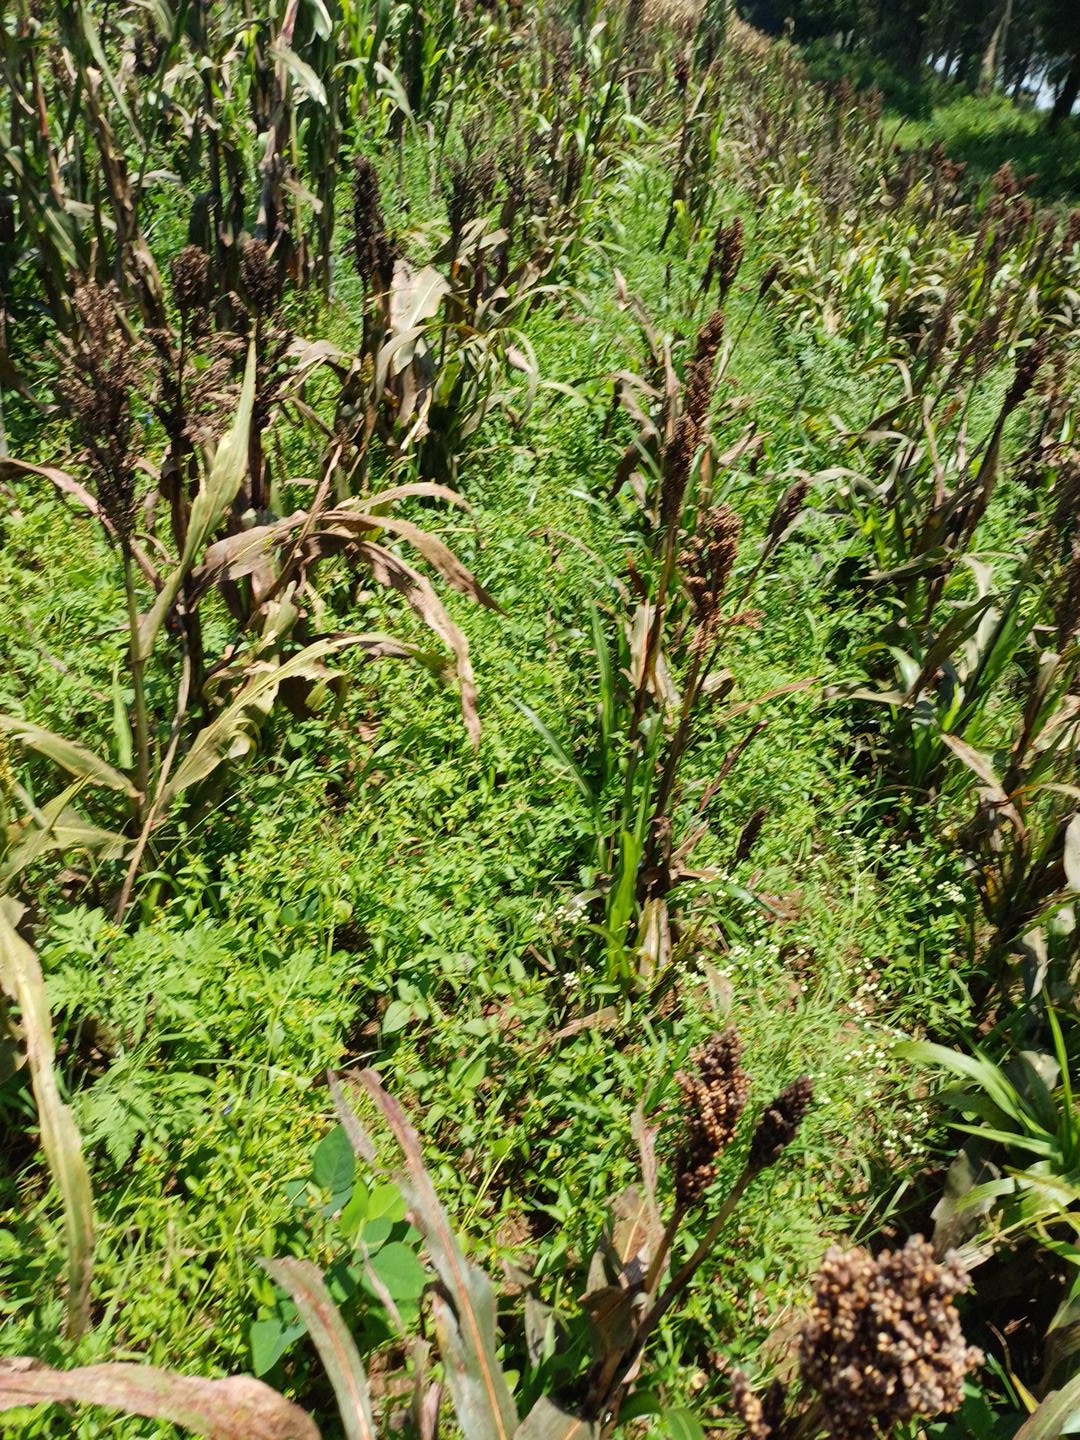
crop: sorghum
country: Kenya
